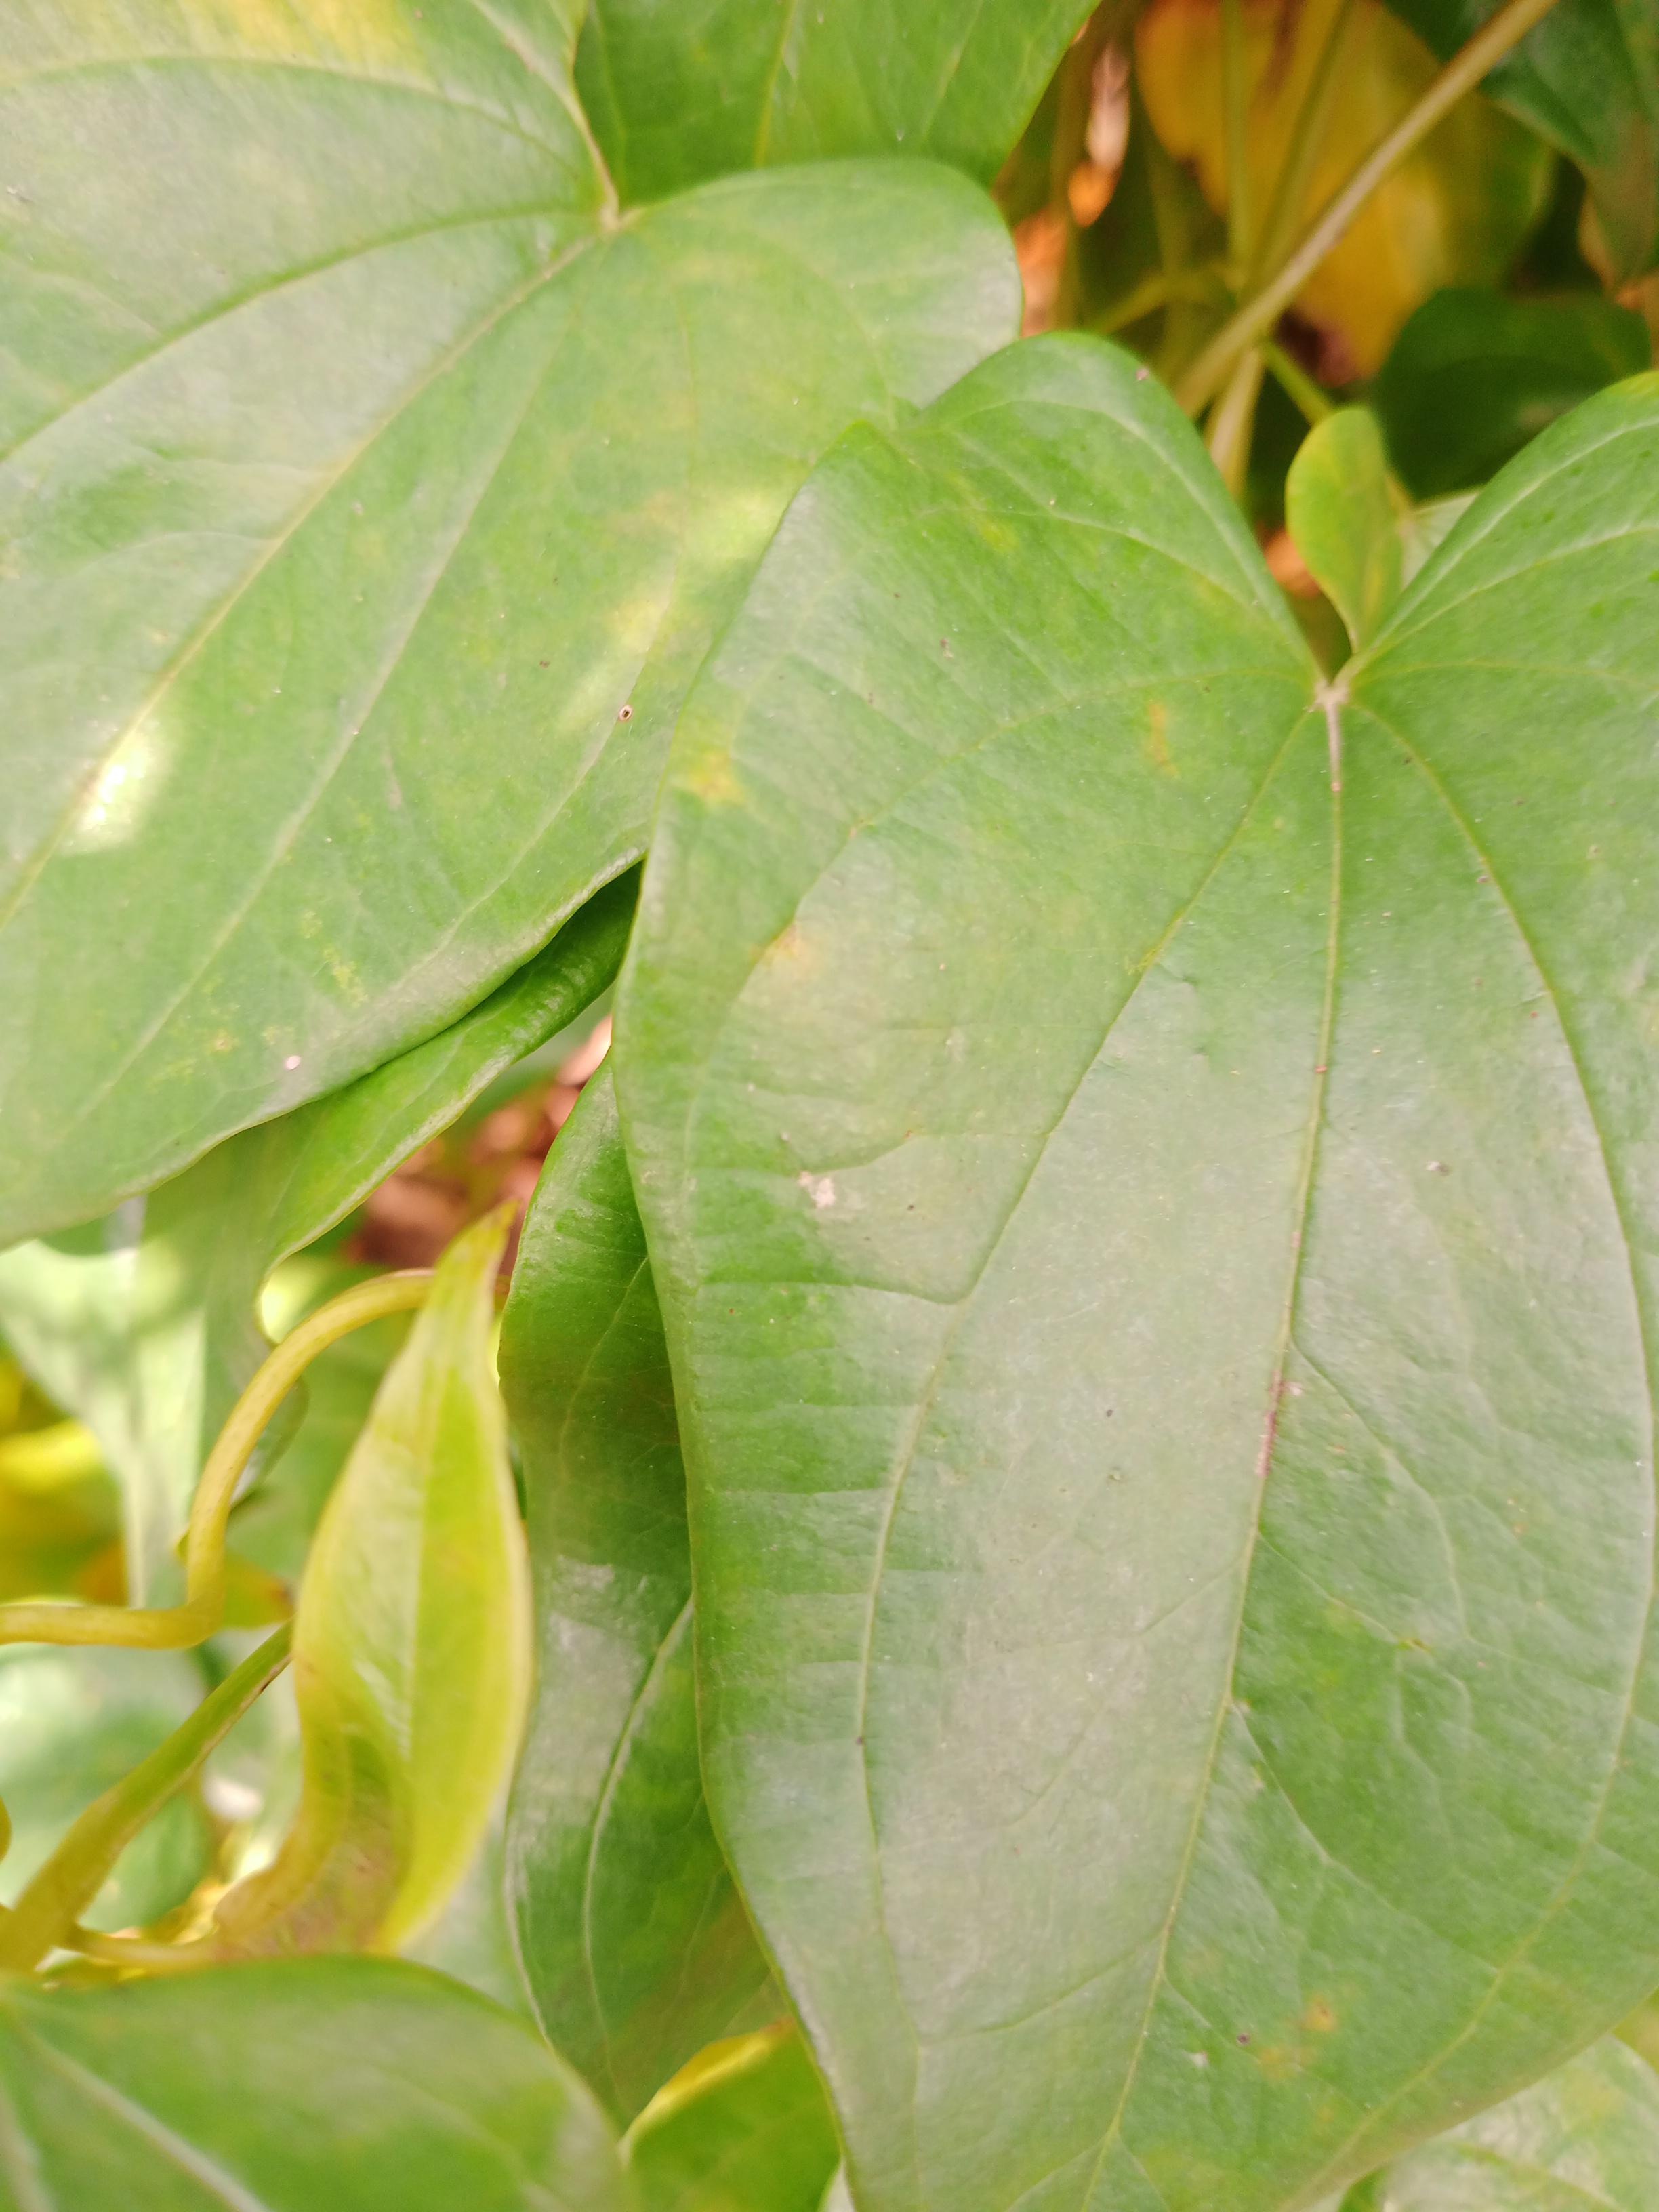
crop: yam
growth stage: vegetative
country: Nigeria
